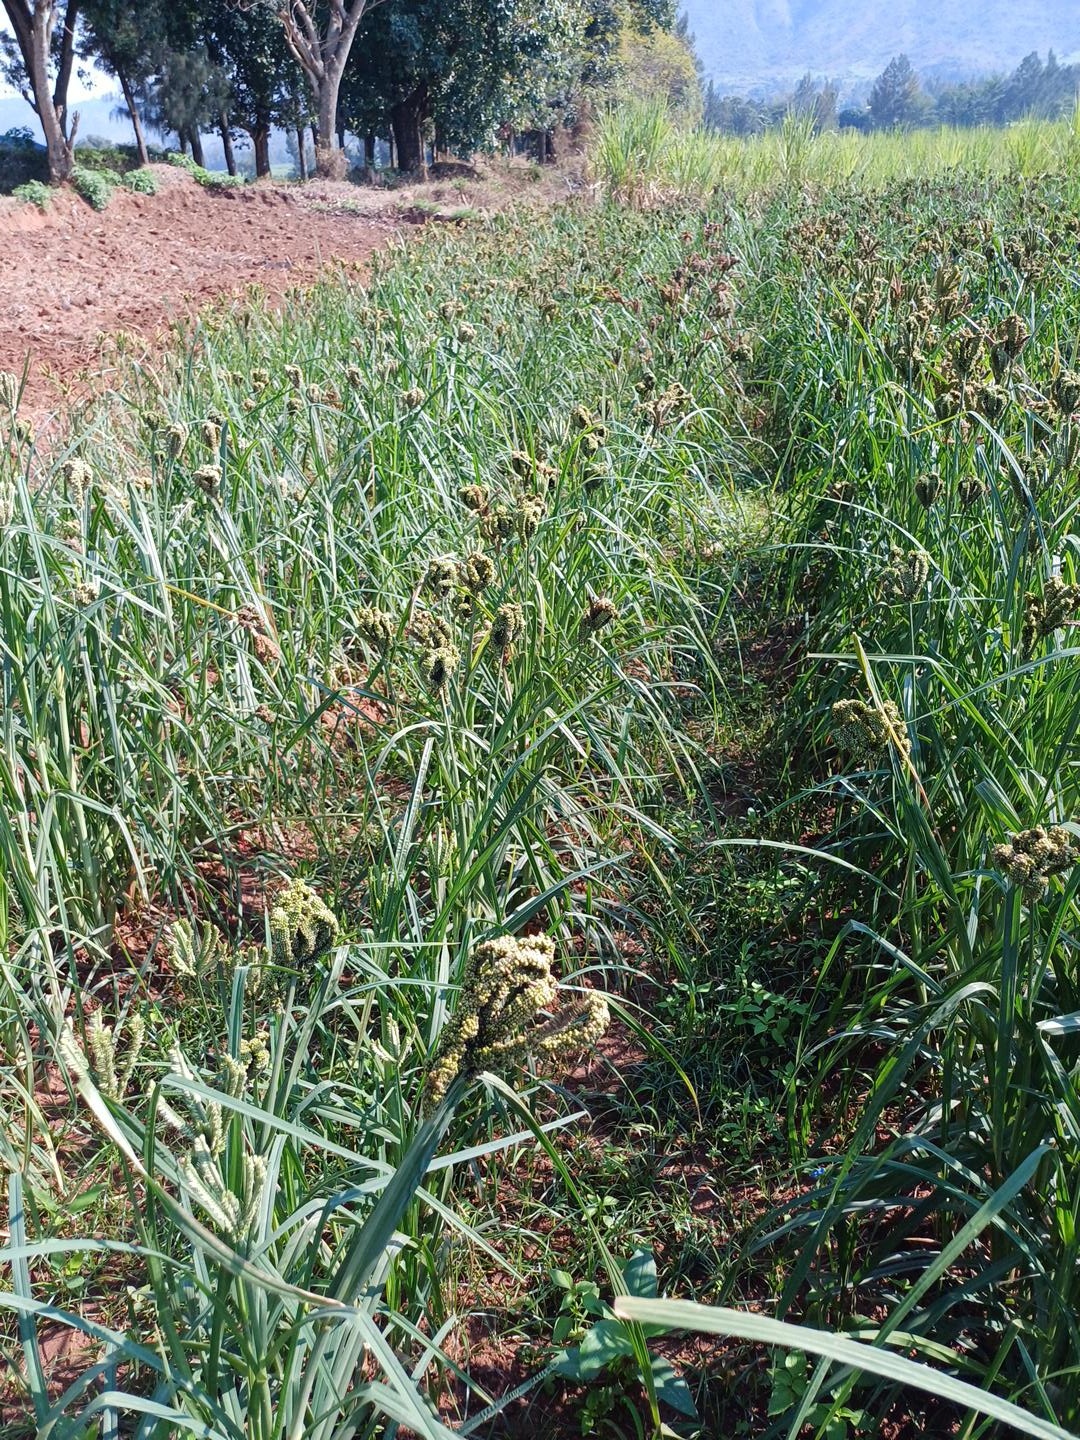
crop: finger millet
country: Kenya
